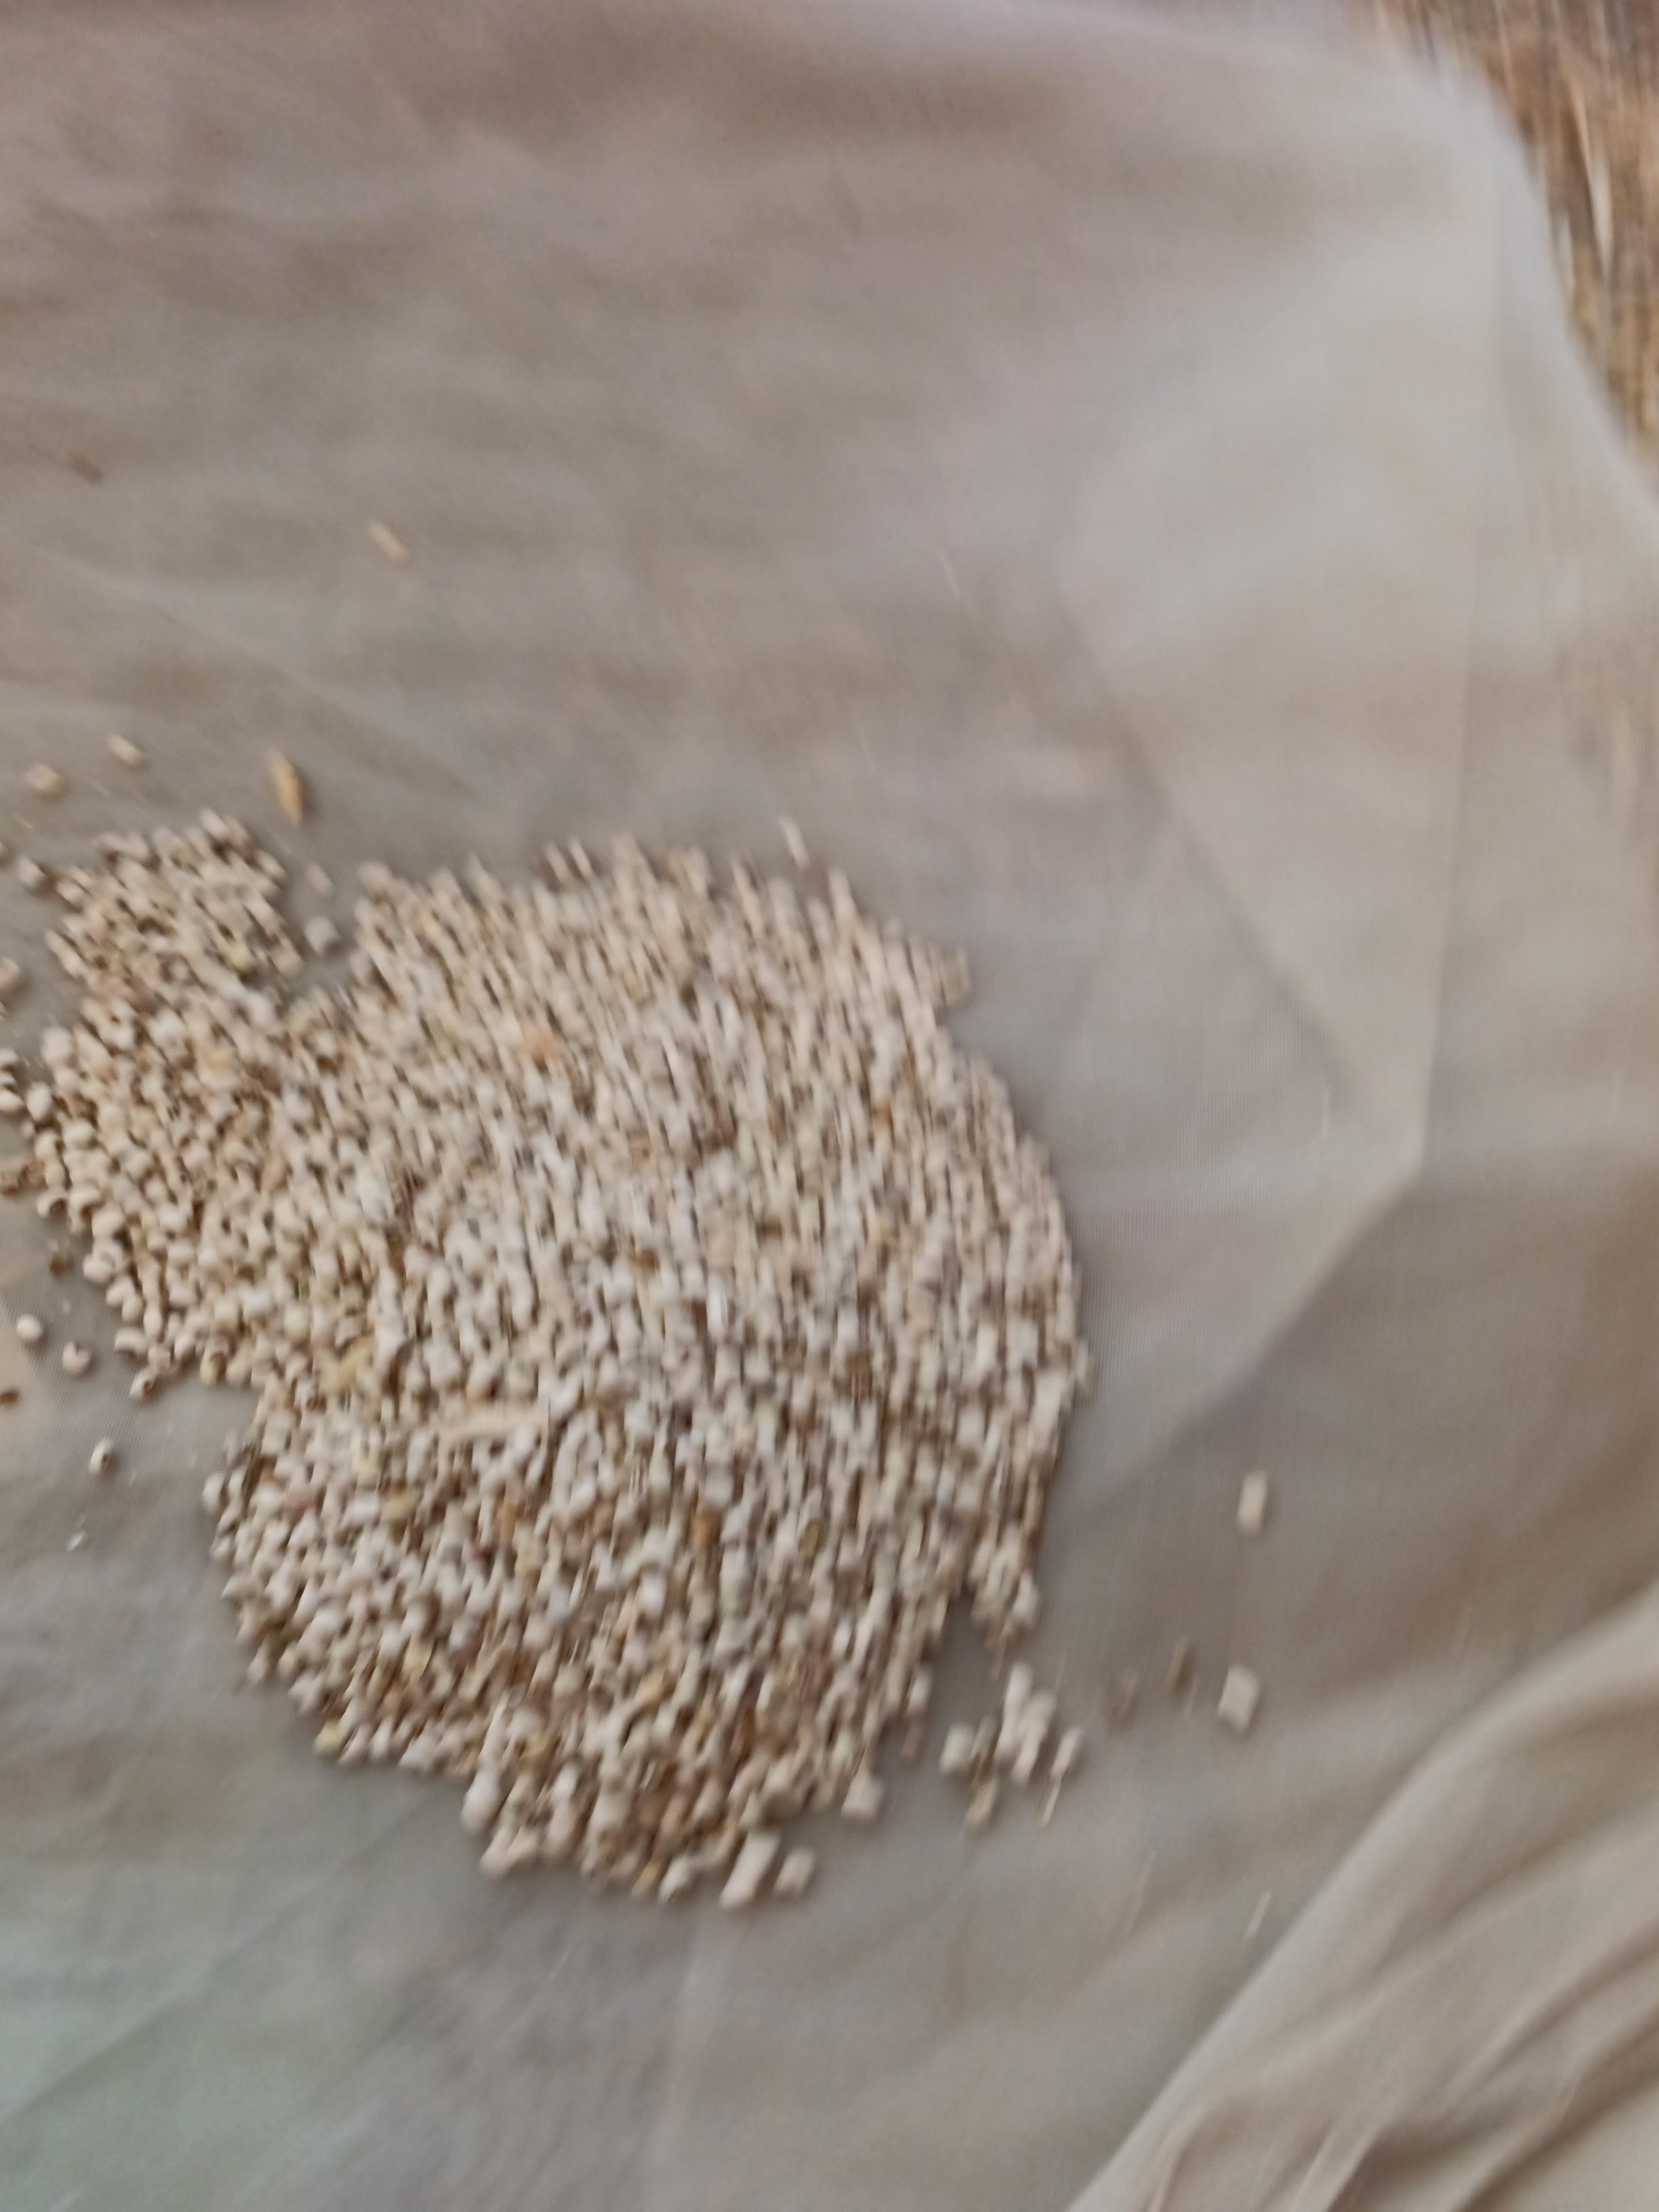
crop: cowpea
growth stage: harvest
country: Nigeria
